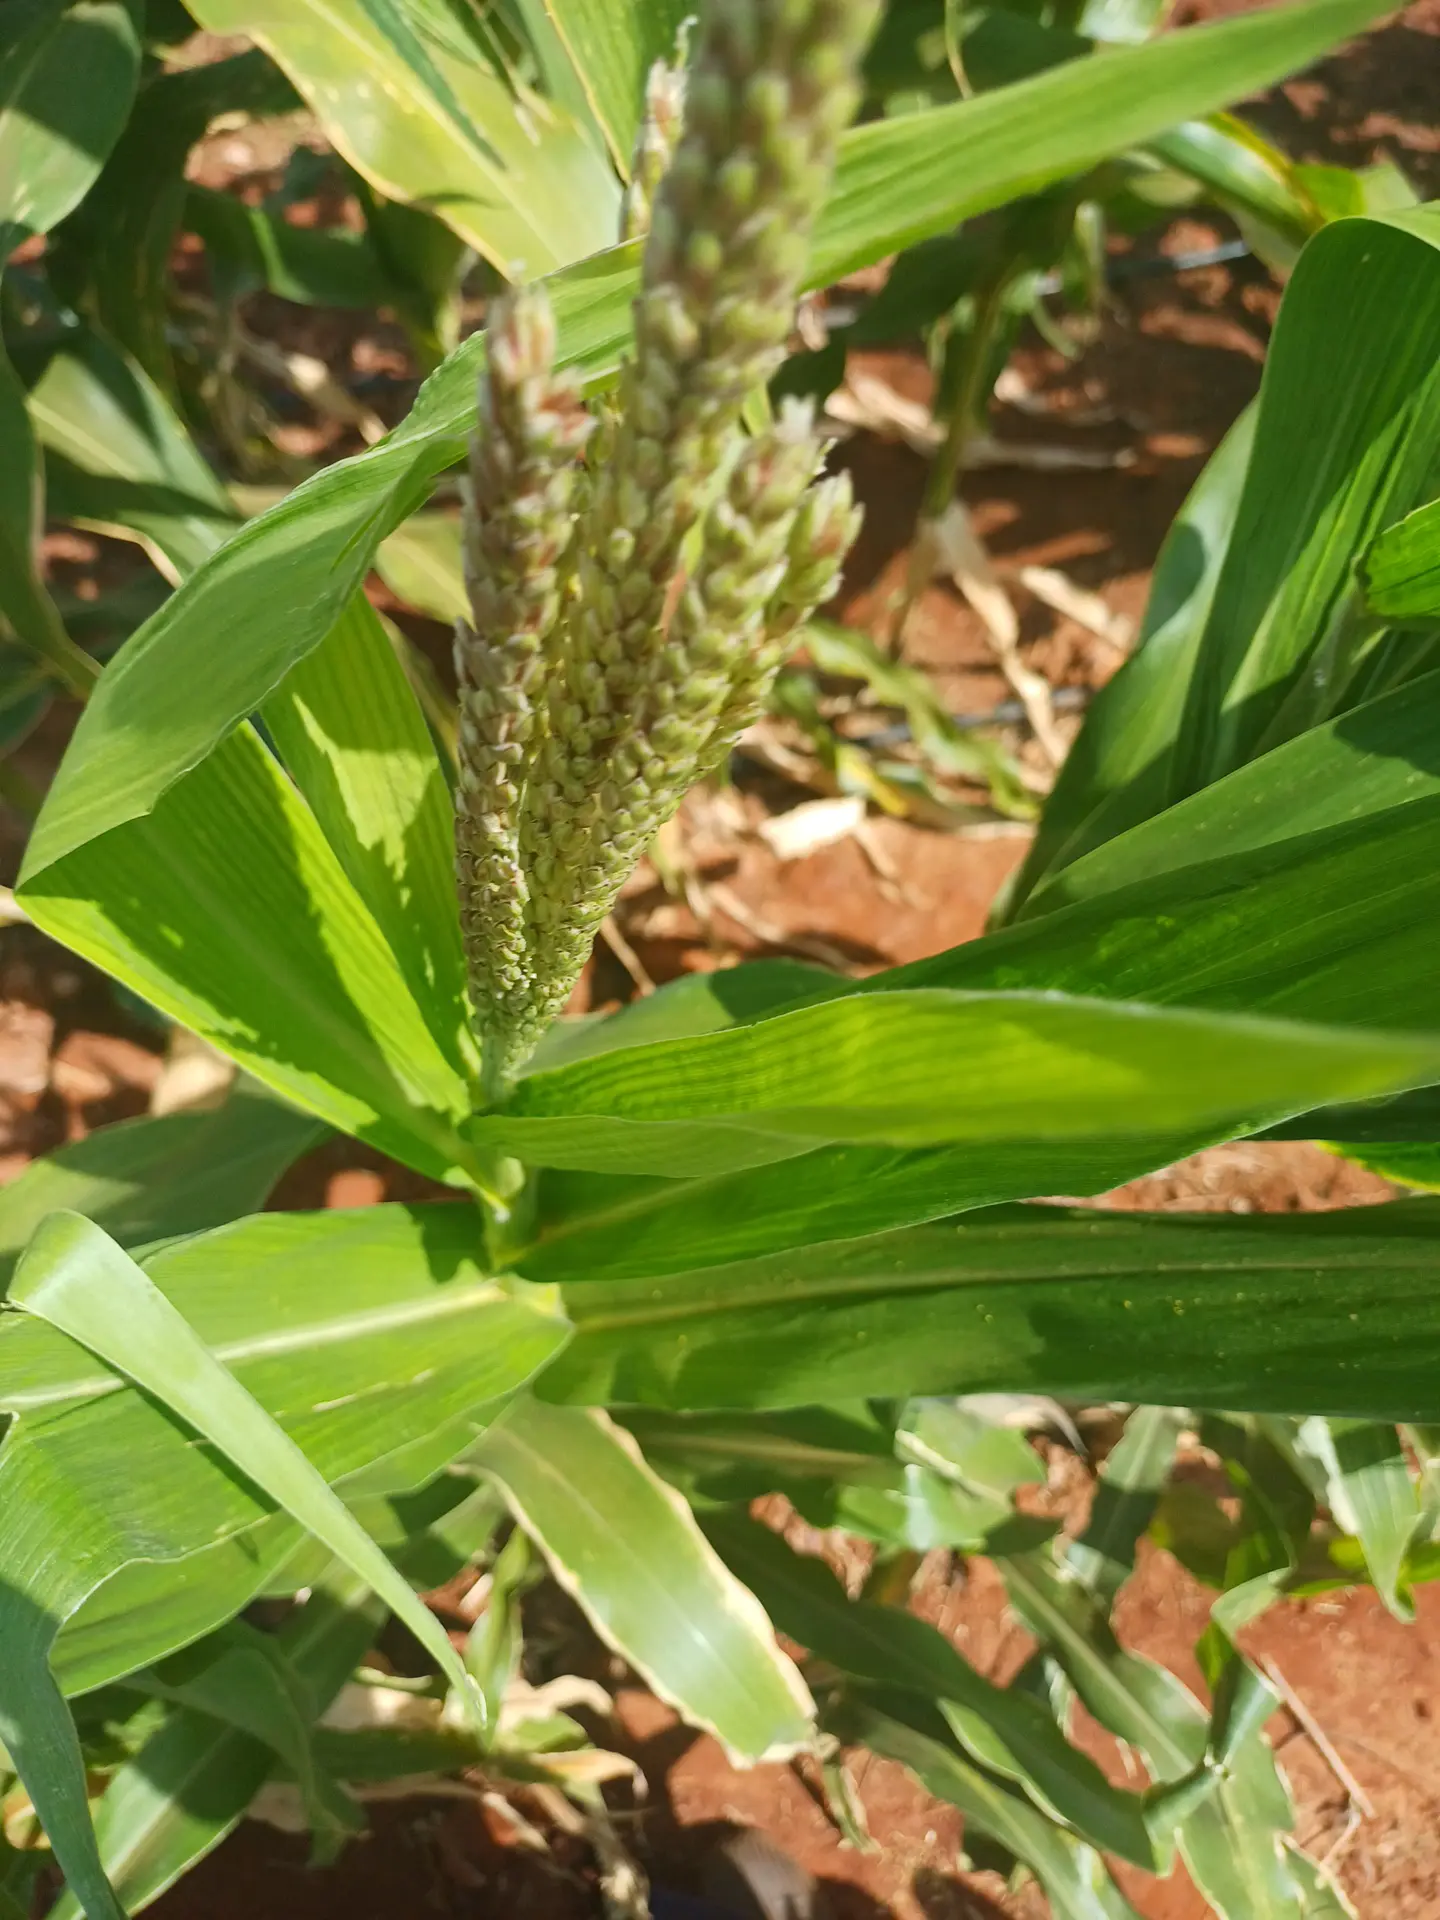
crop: maize
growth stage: flowering
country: Kenya
